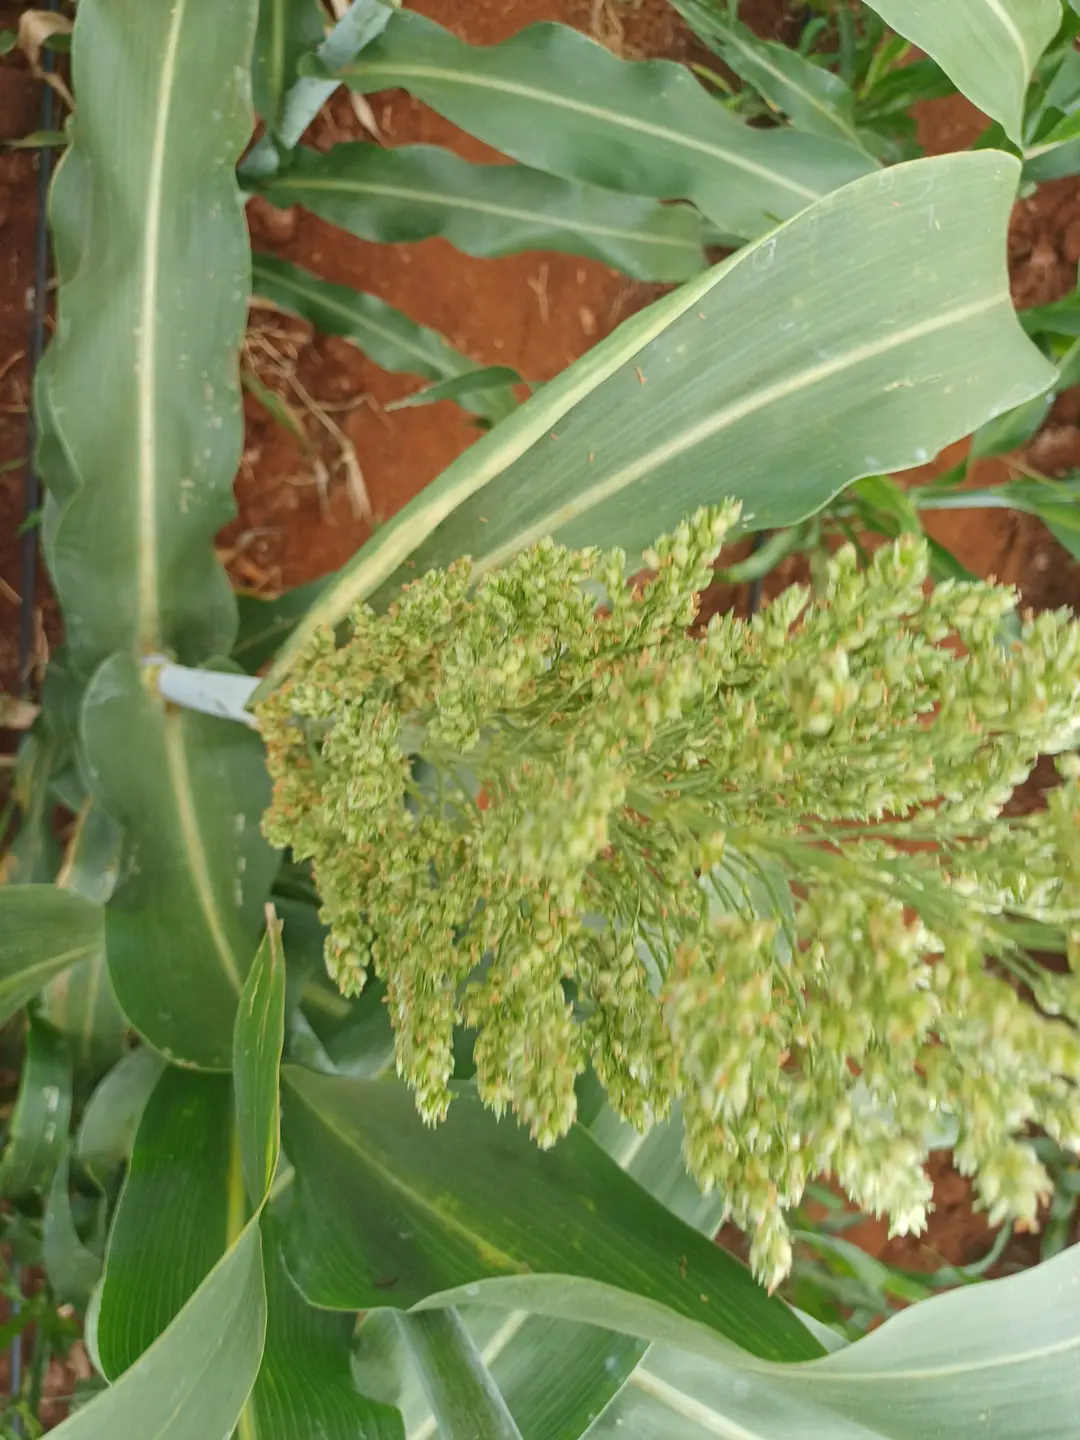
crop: sorghum
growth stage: flowering
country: Kenya
